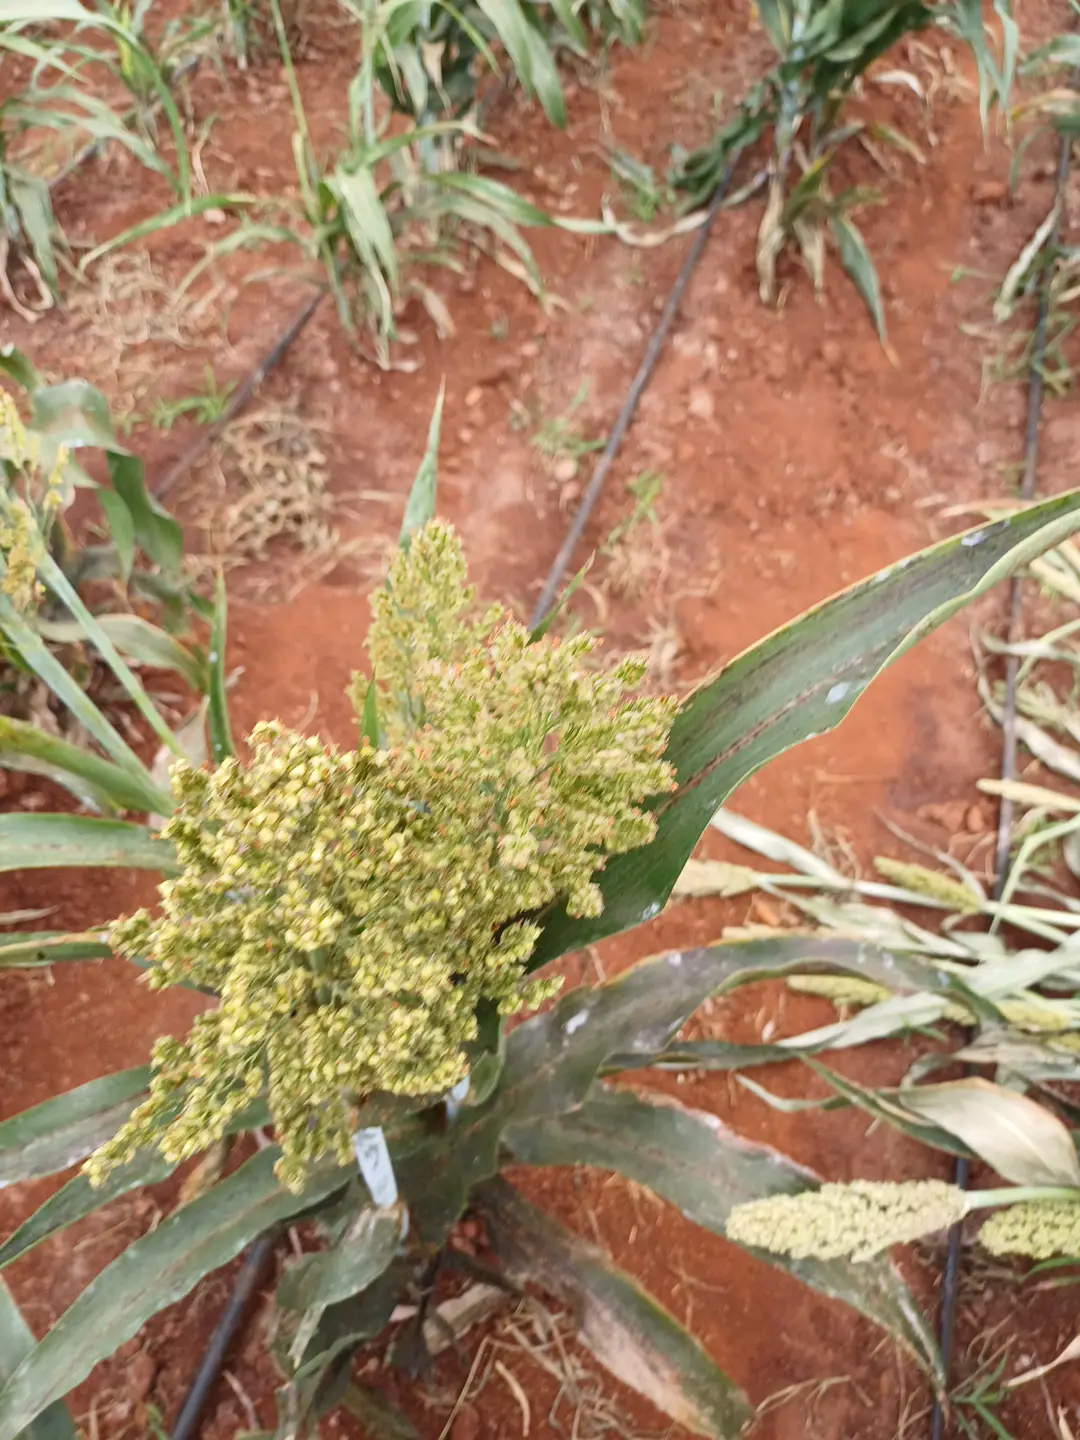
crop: sorghum
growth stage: filling grain
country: Kenya
